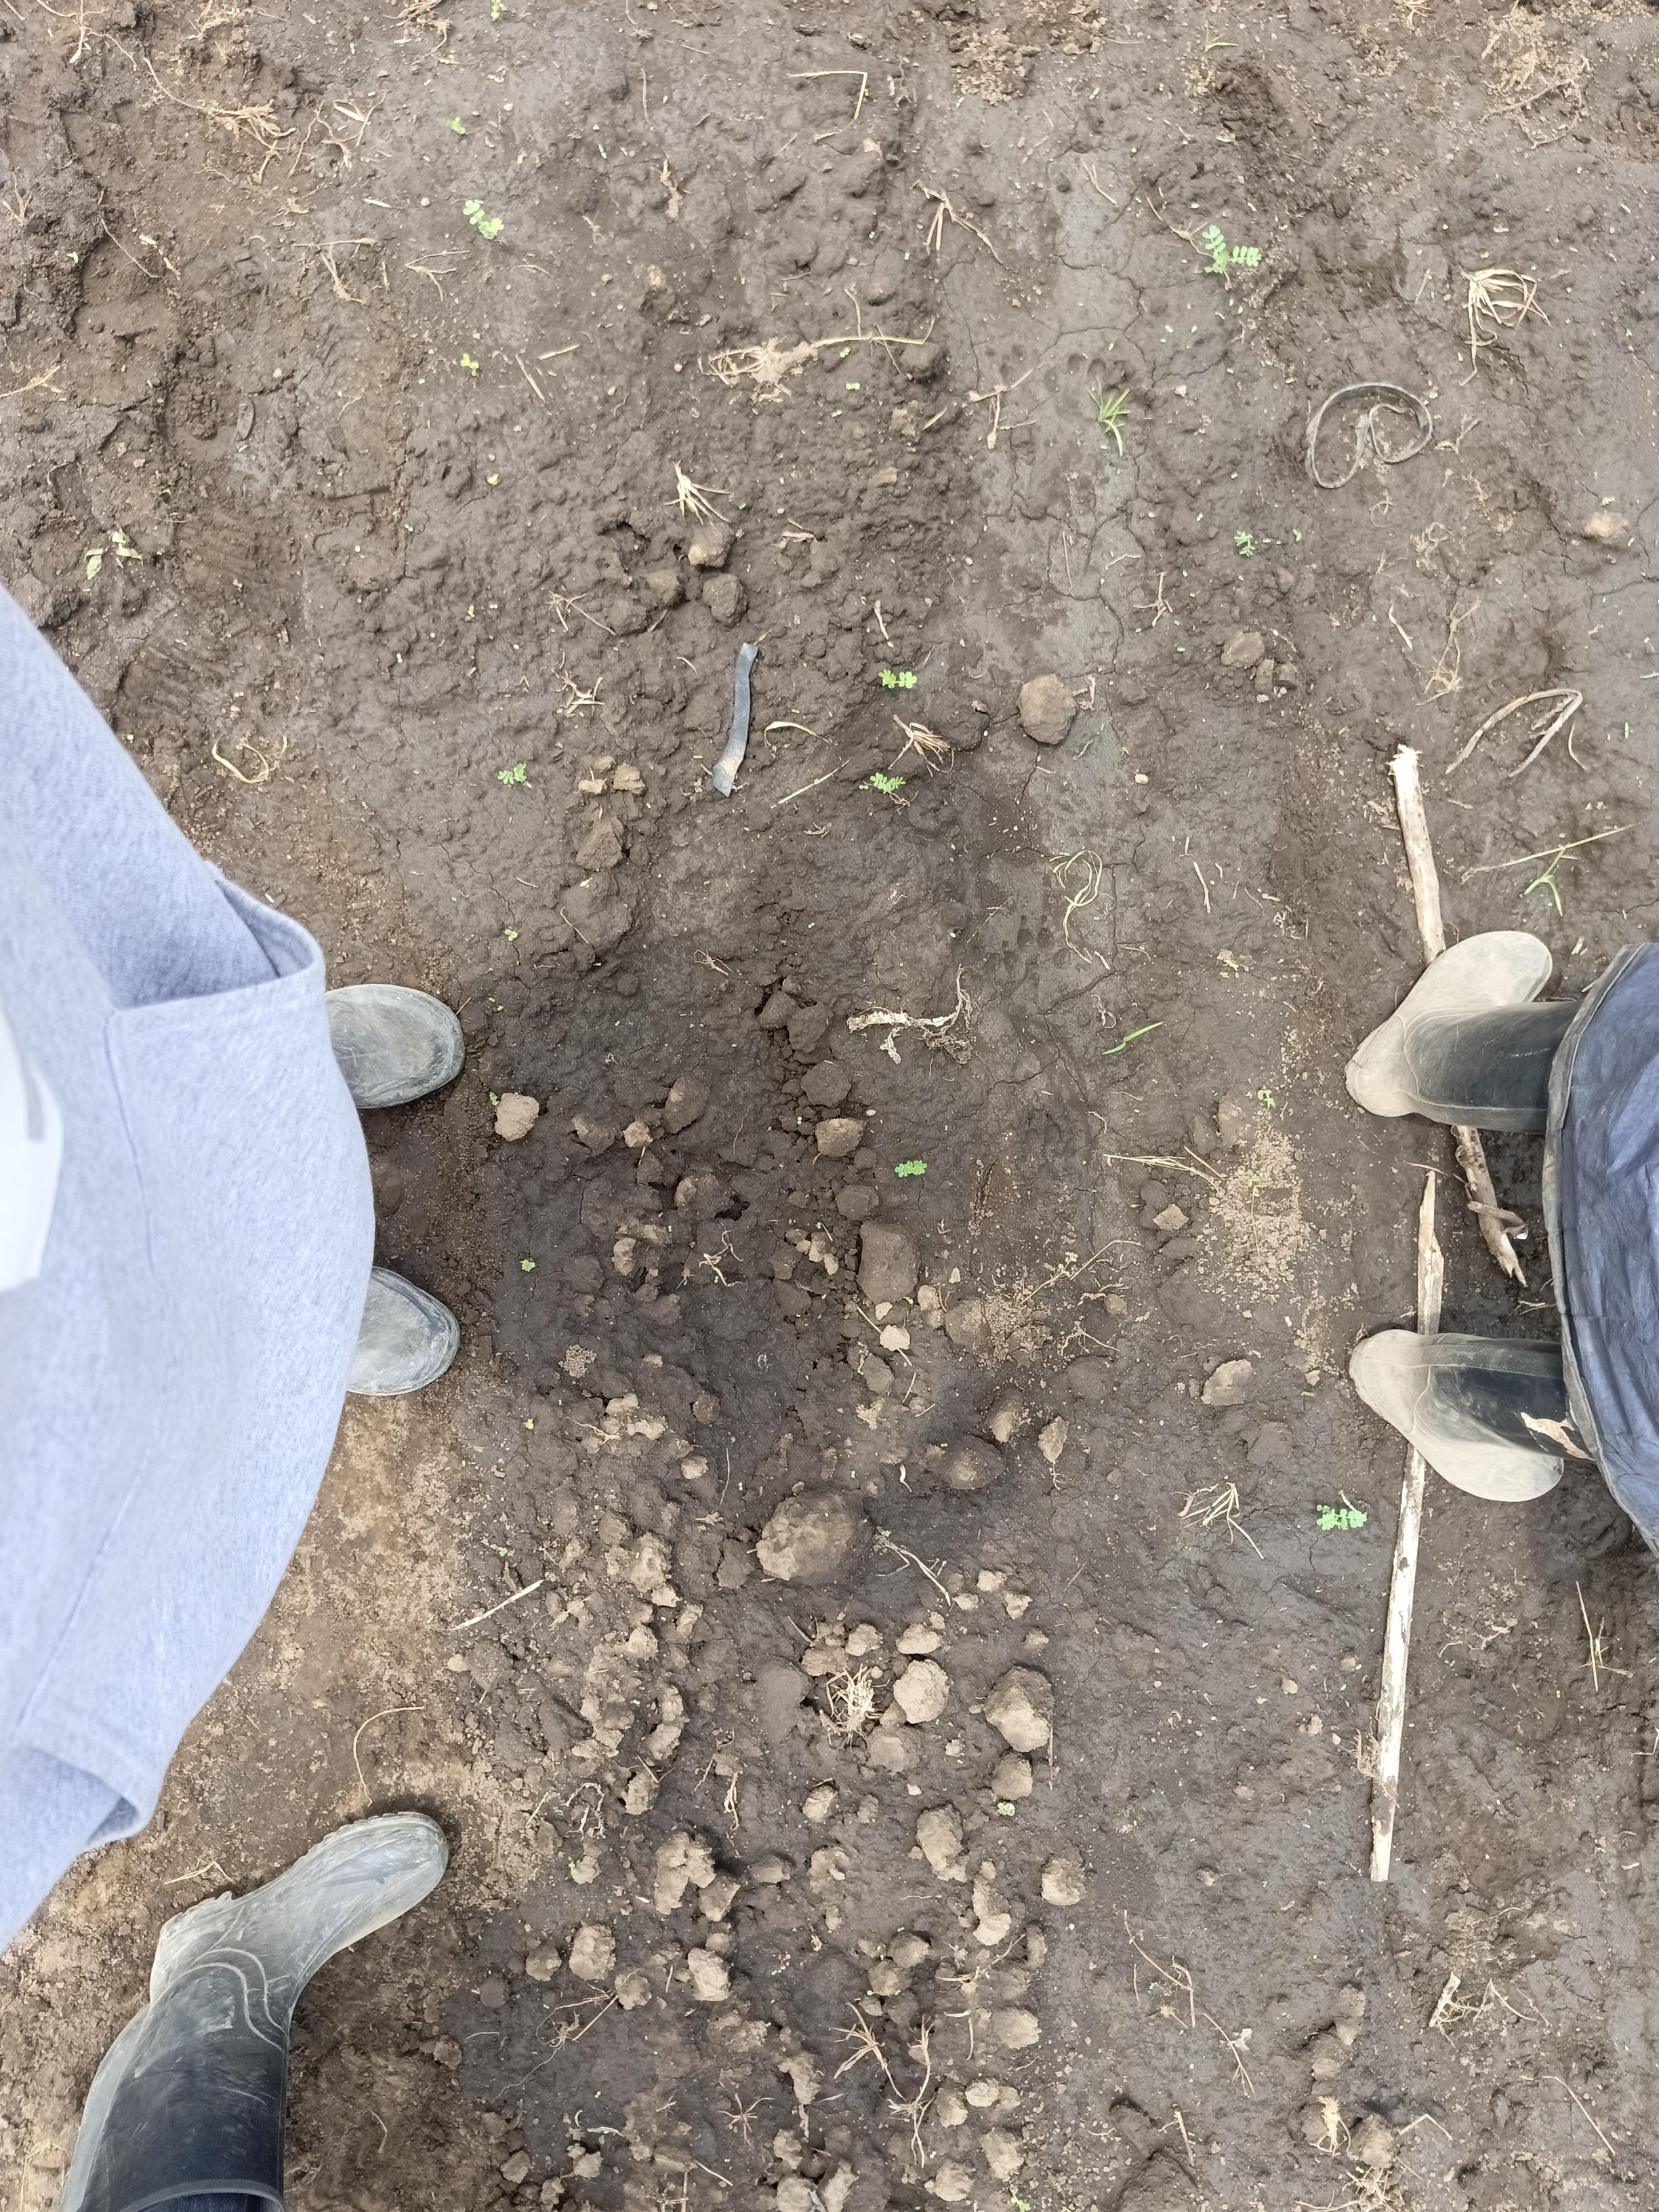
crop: chickpea
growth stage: emergence
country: Tanzania
